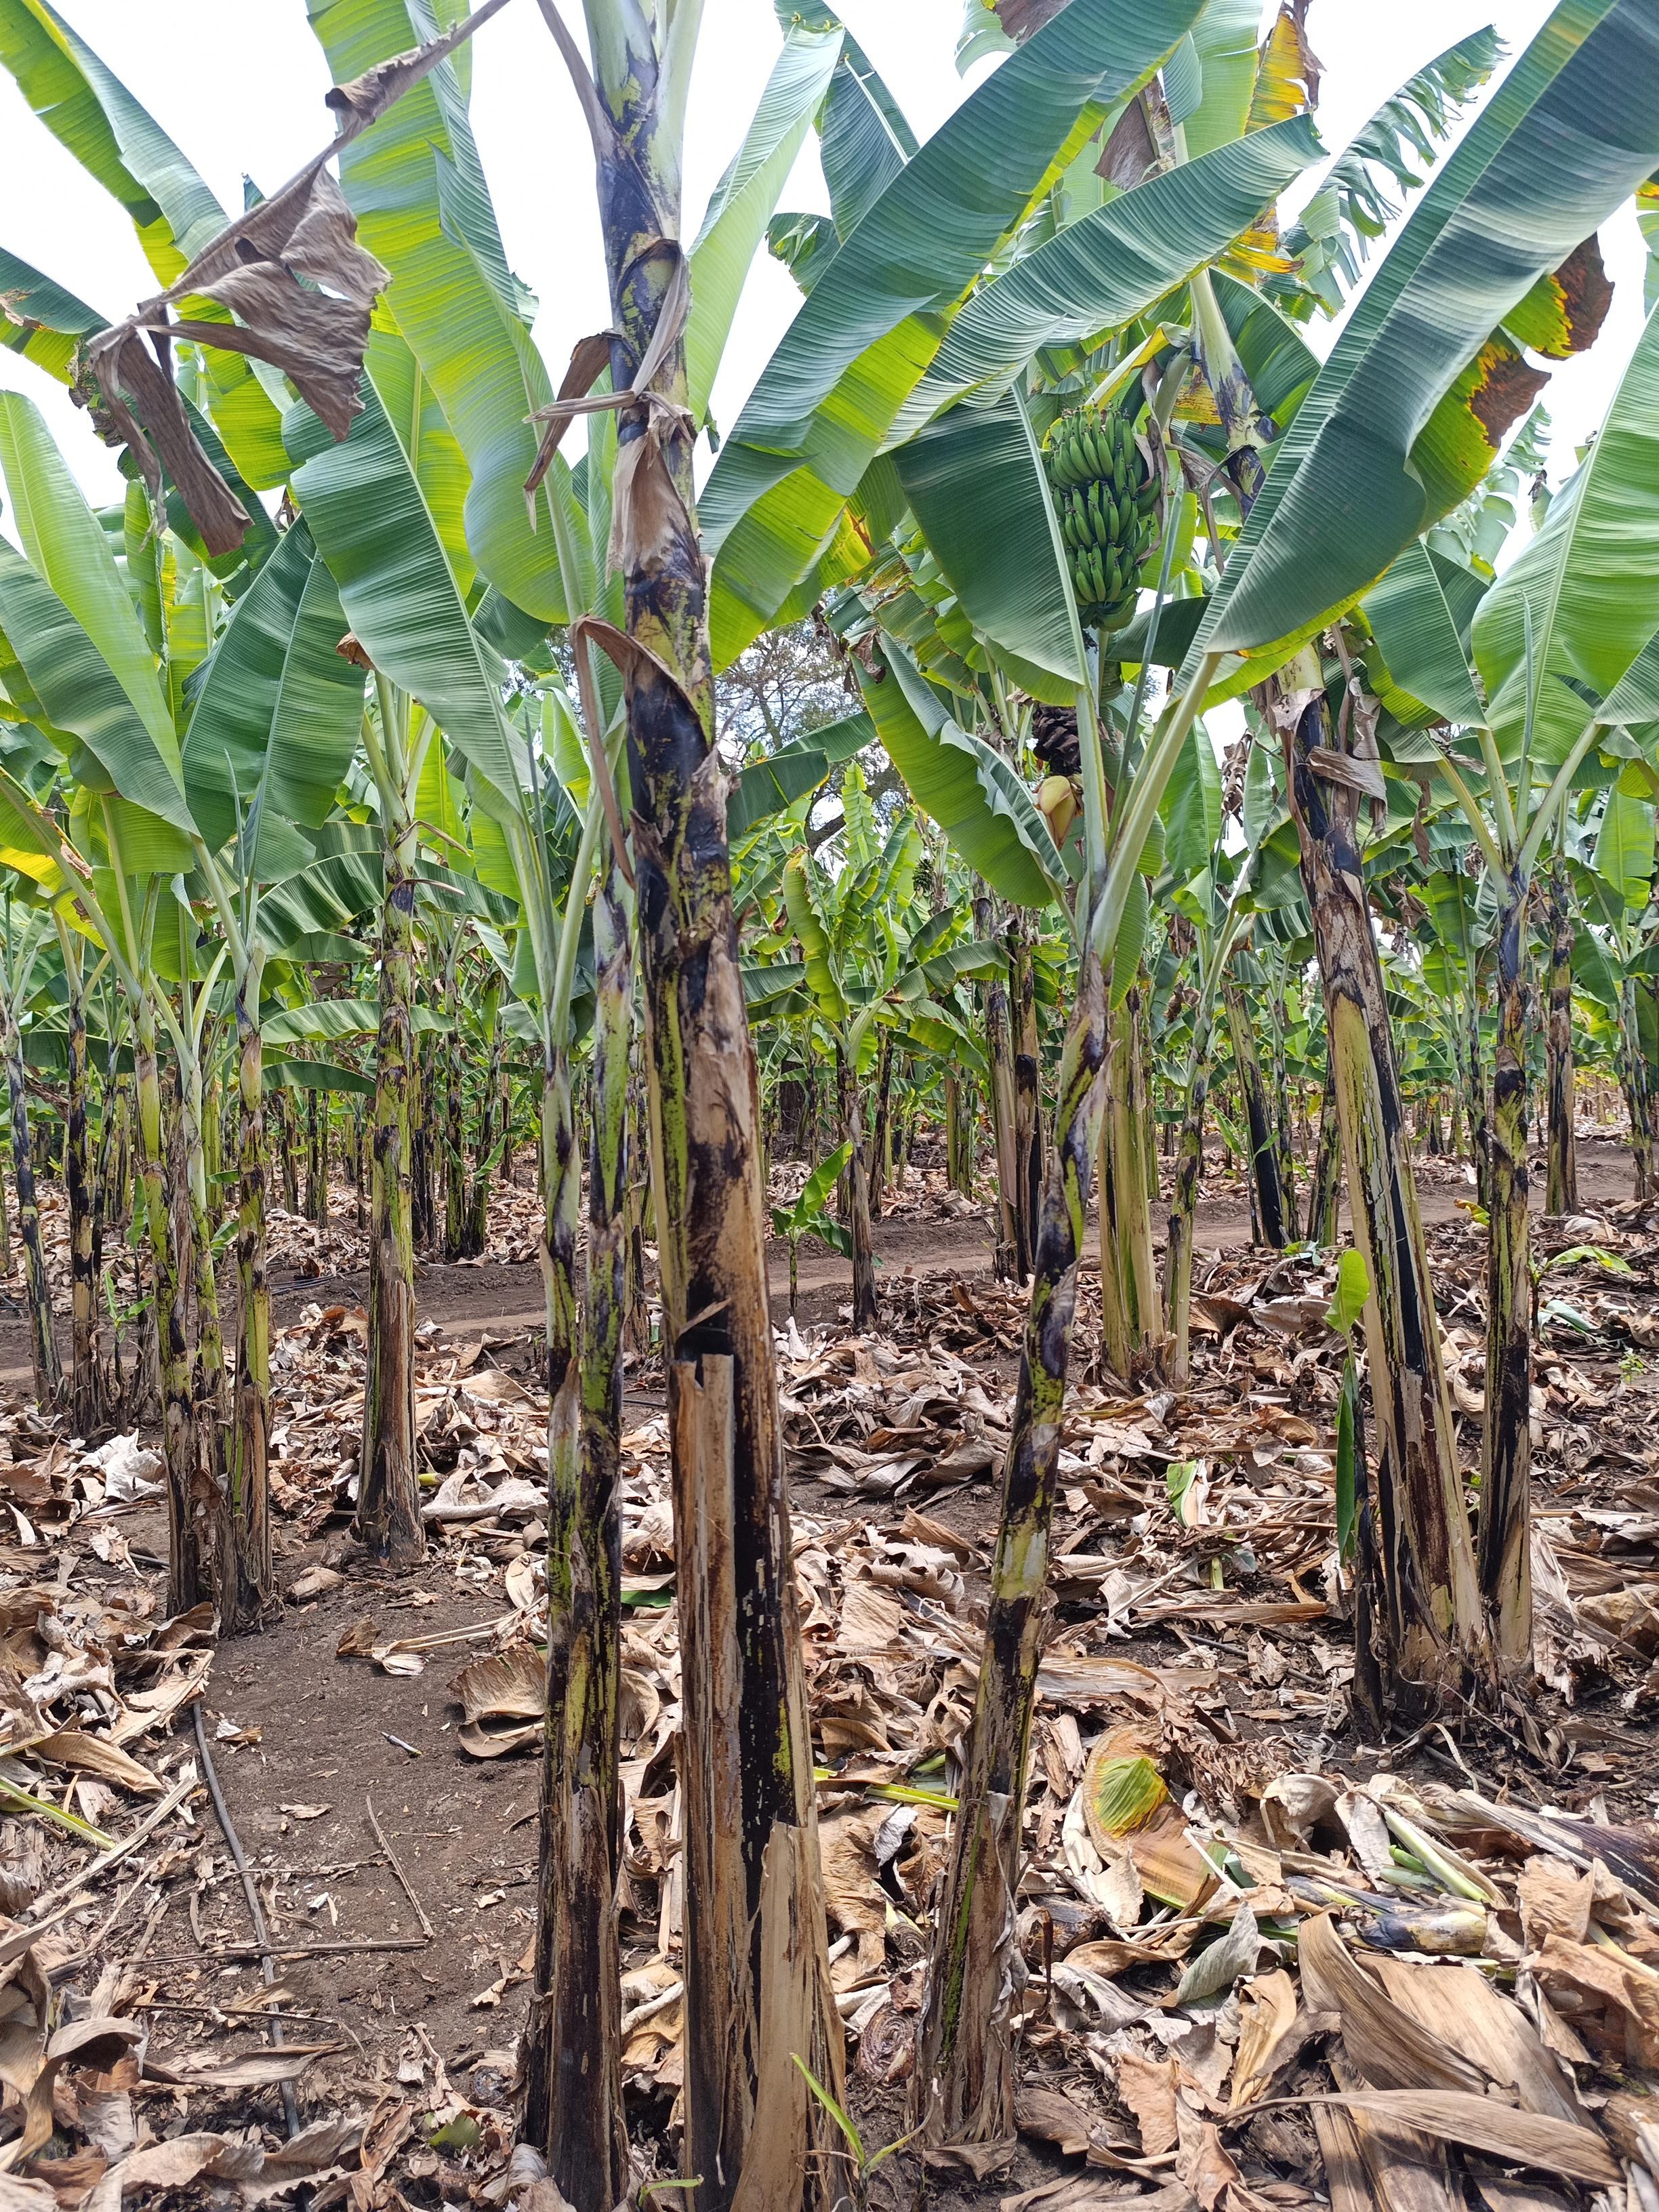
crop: banana
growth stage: vegetative
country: Tanzania
